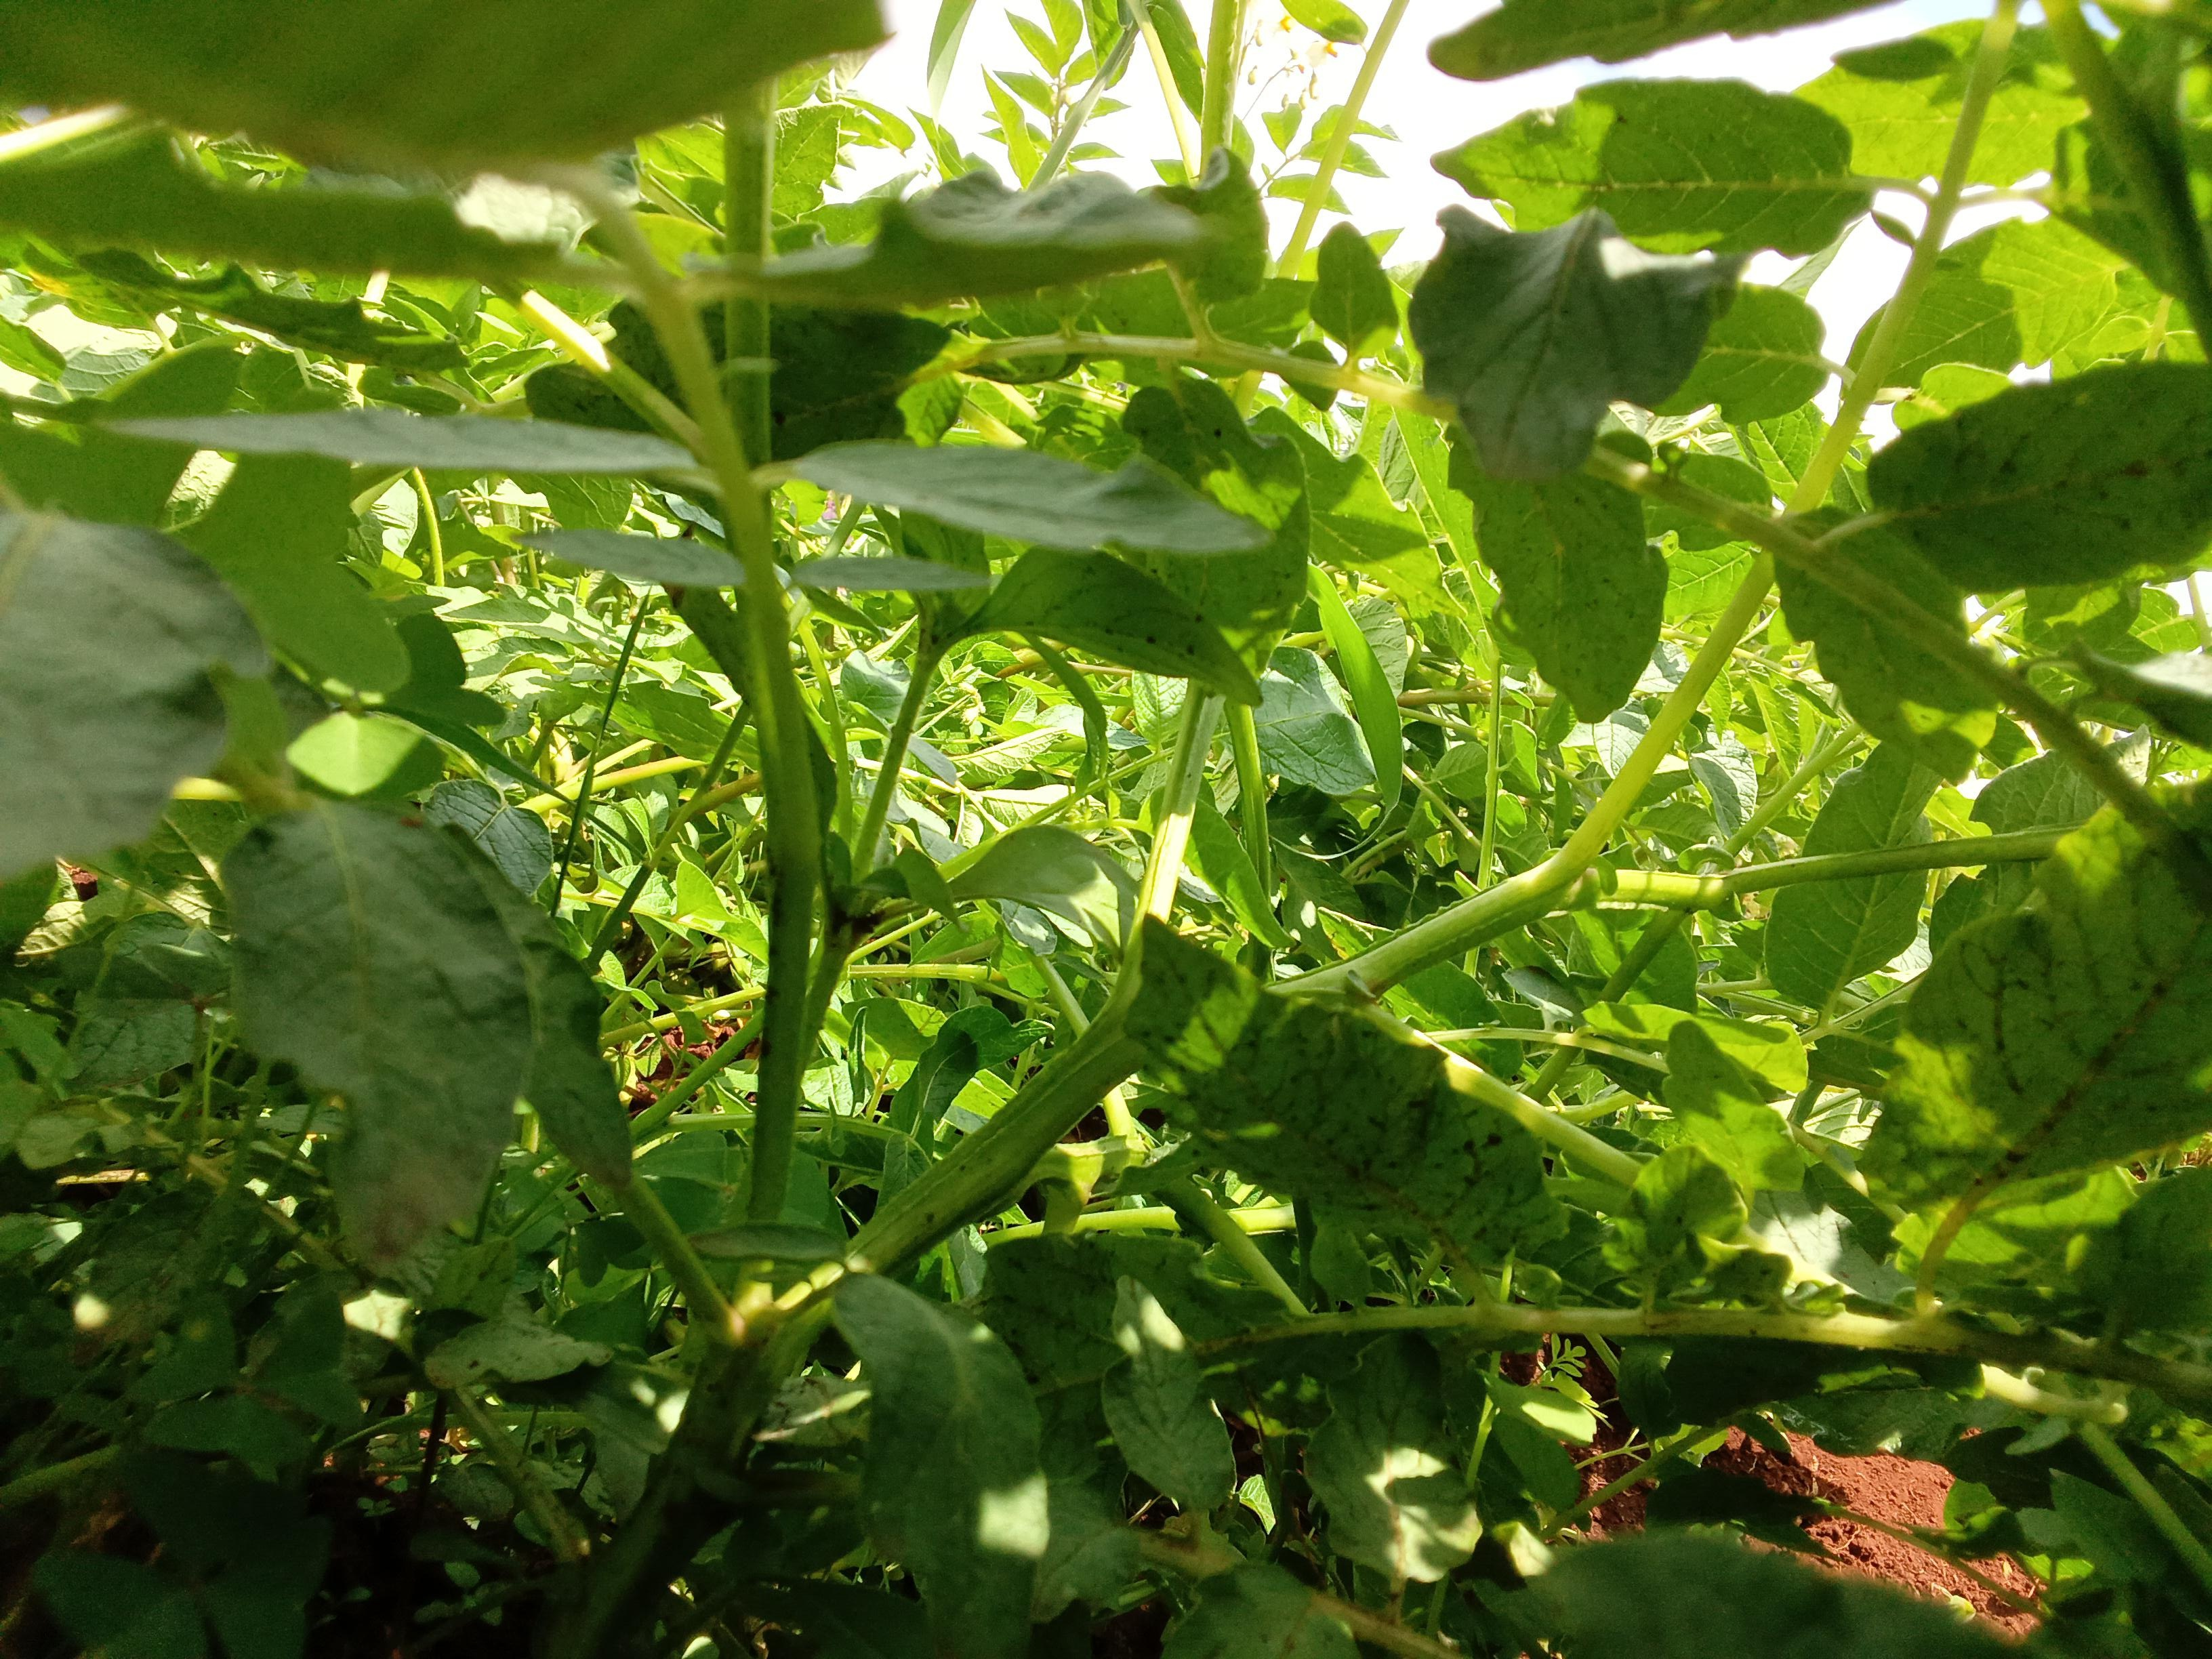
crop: potato
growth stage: flowering
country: Kenya
